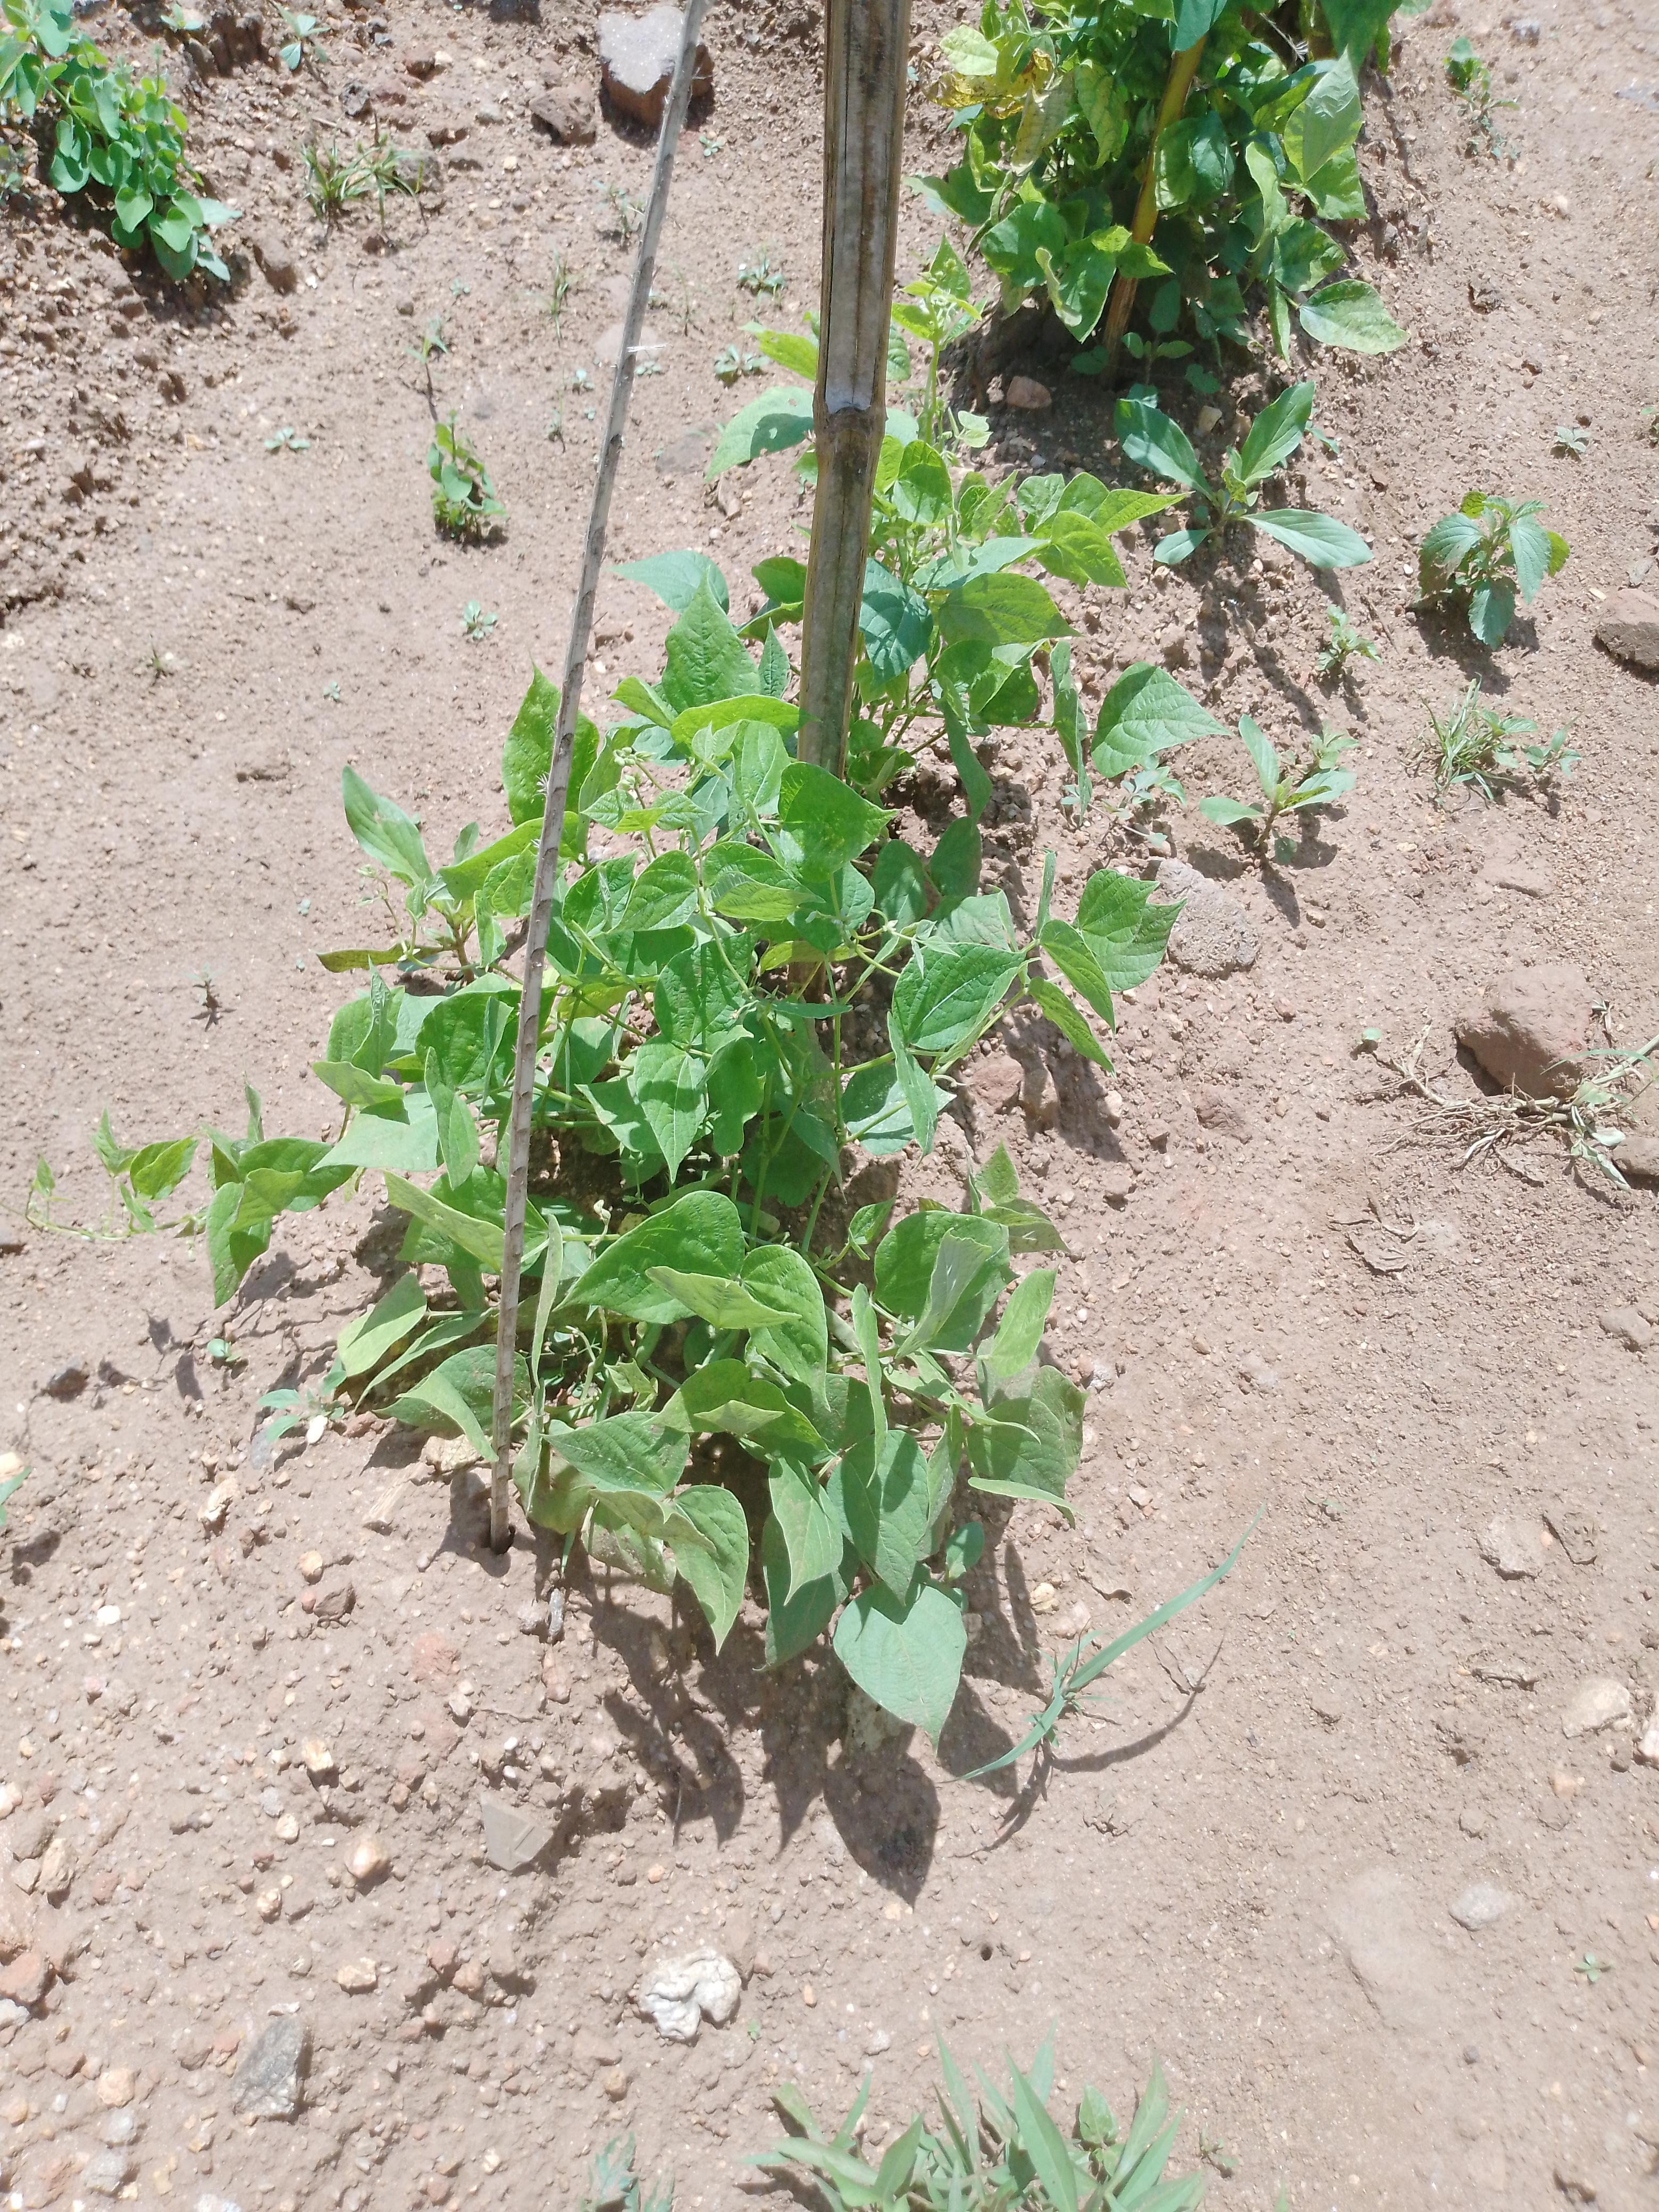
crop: common bean
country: Malawi
